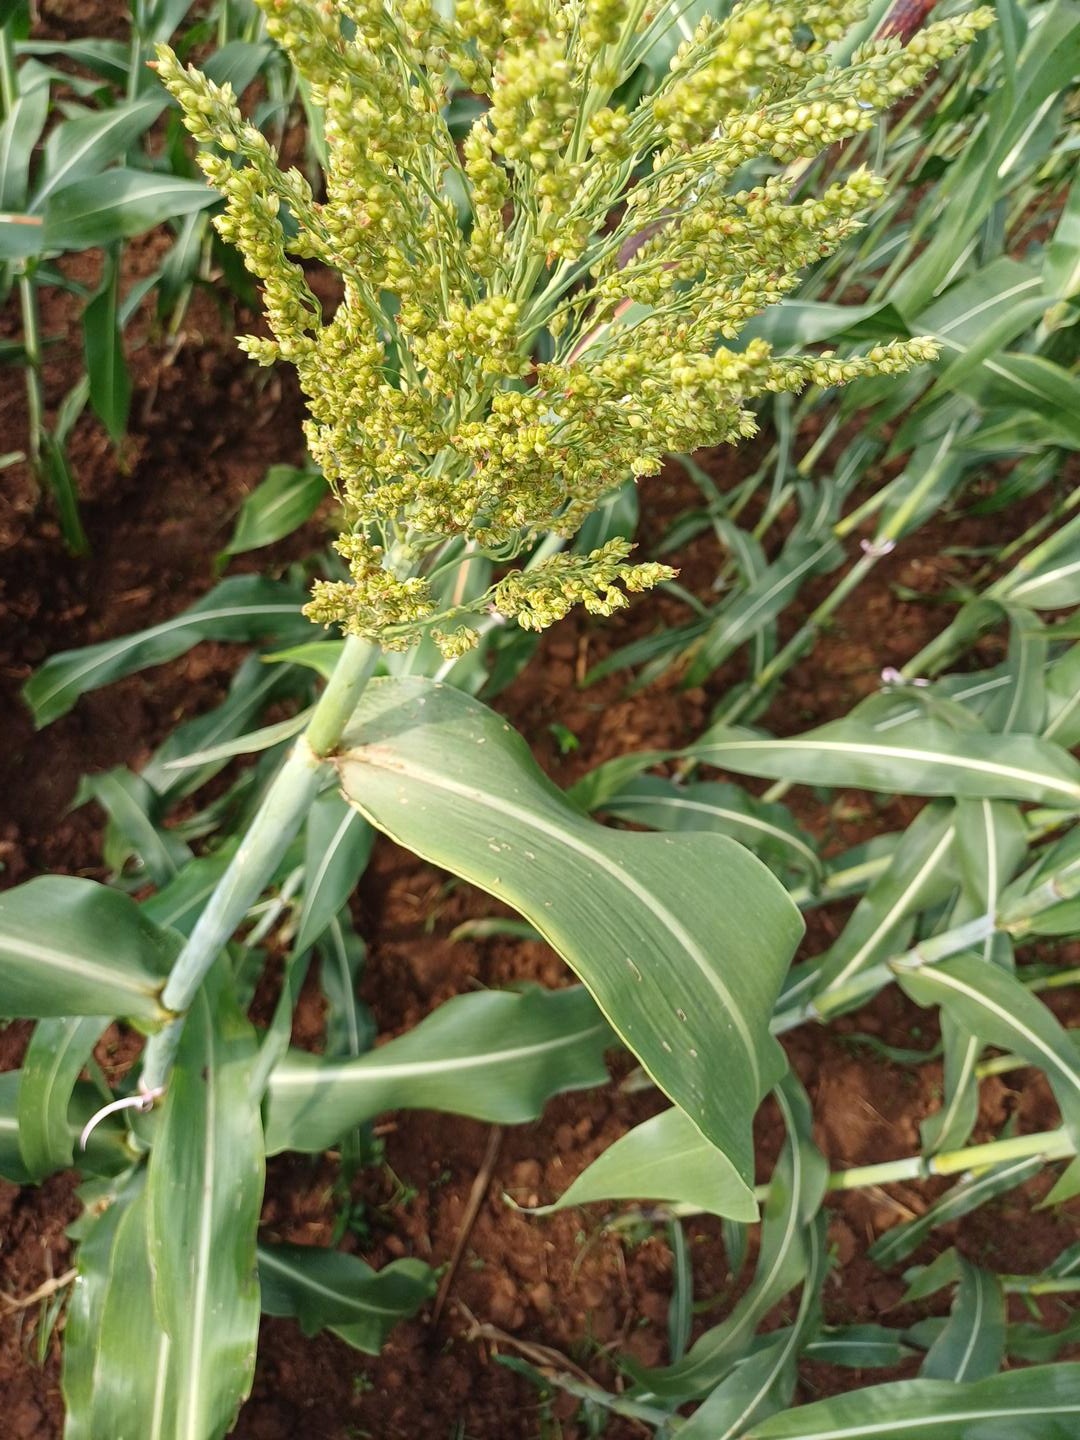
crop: sorghum
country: Kenya
